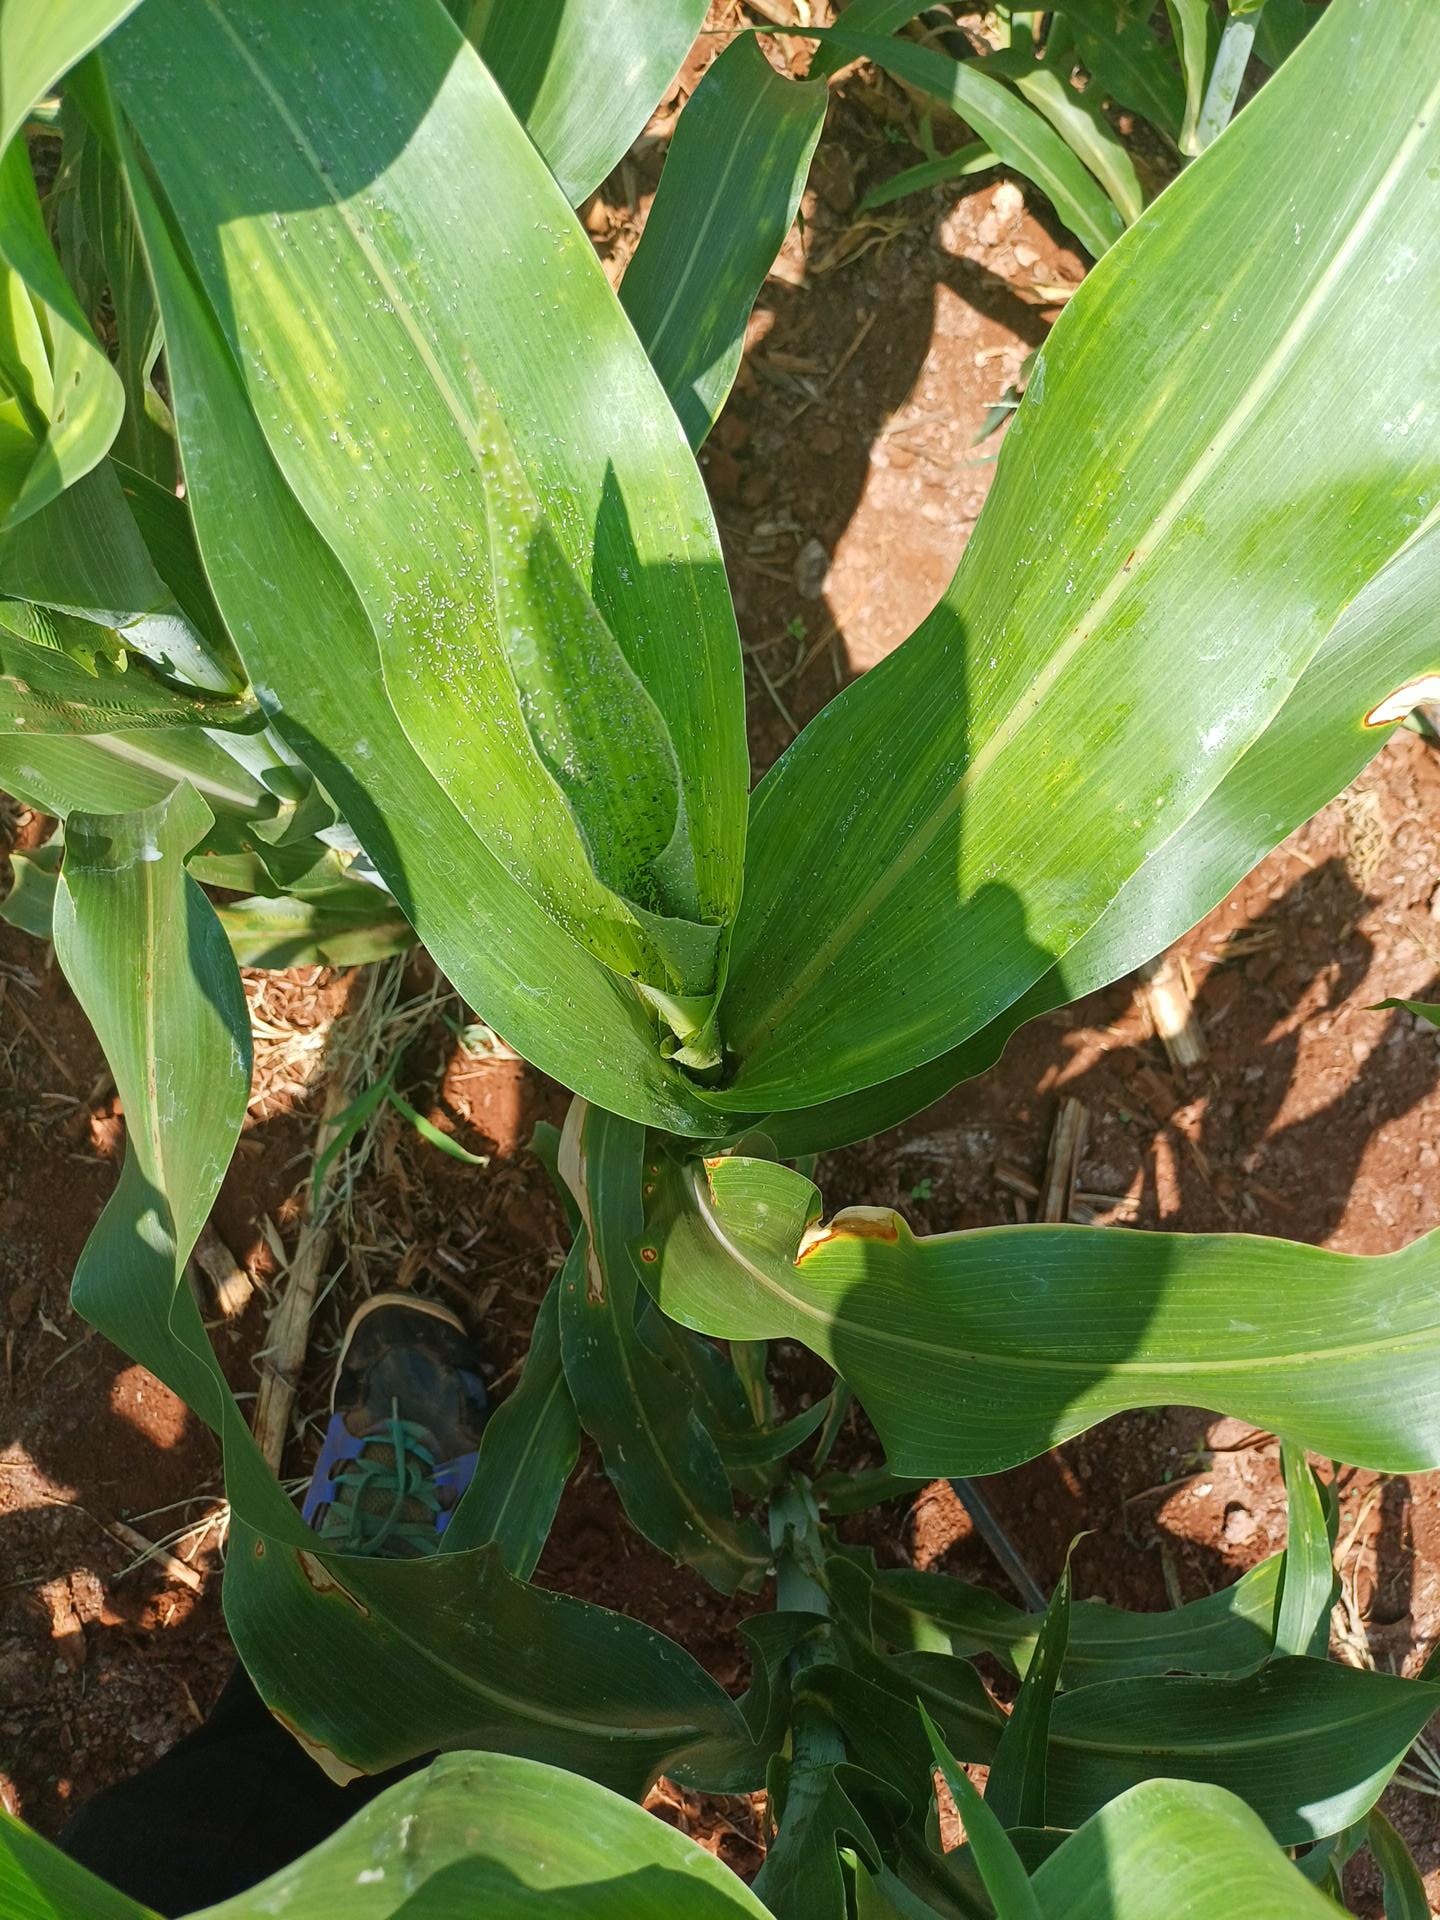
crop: sorghum
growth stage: vegetative
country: Kenya
